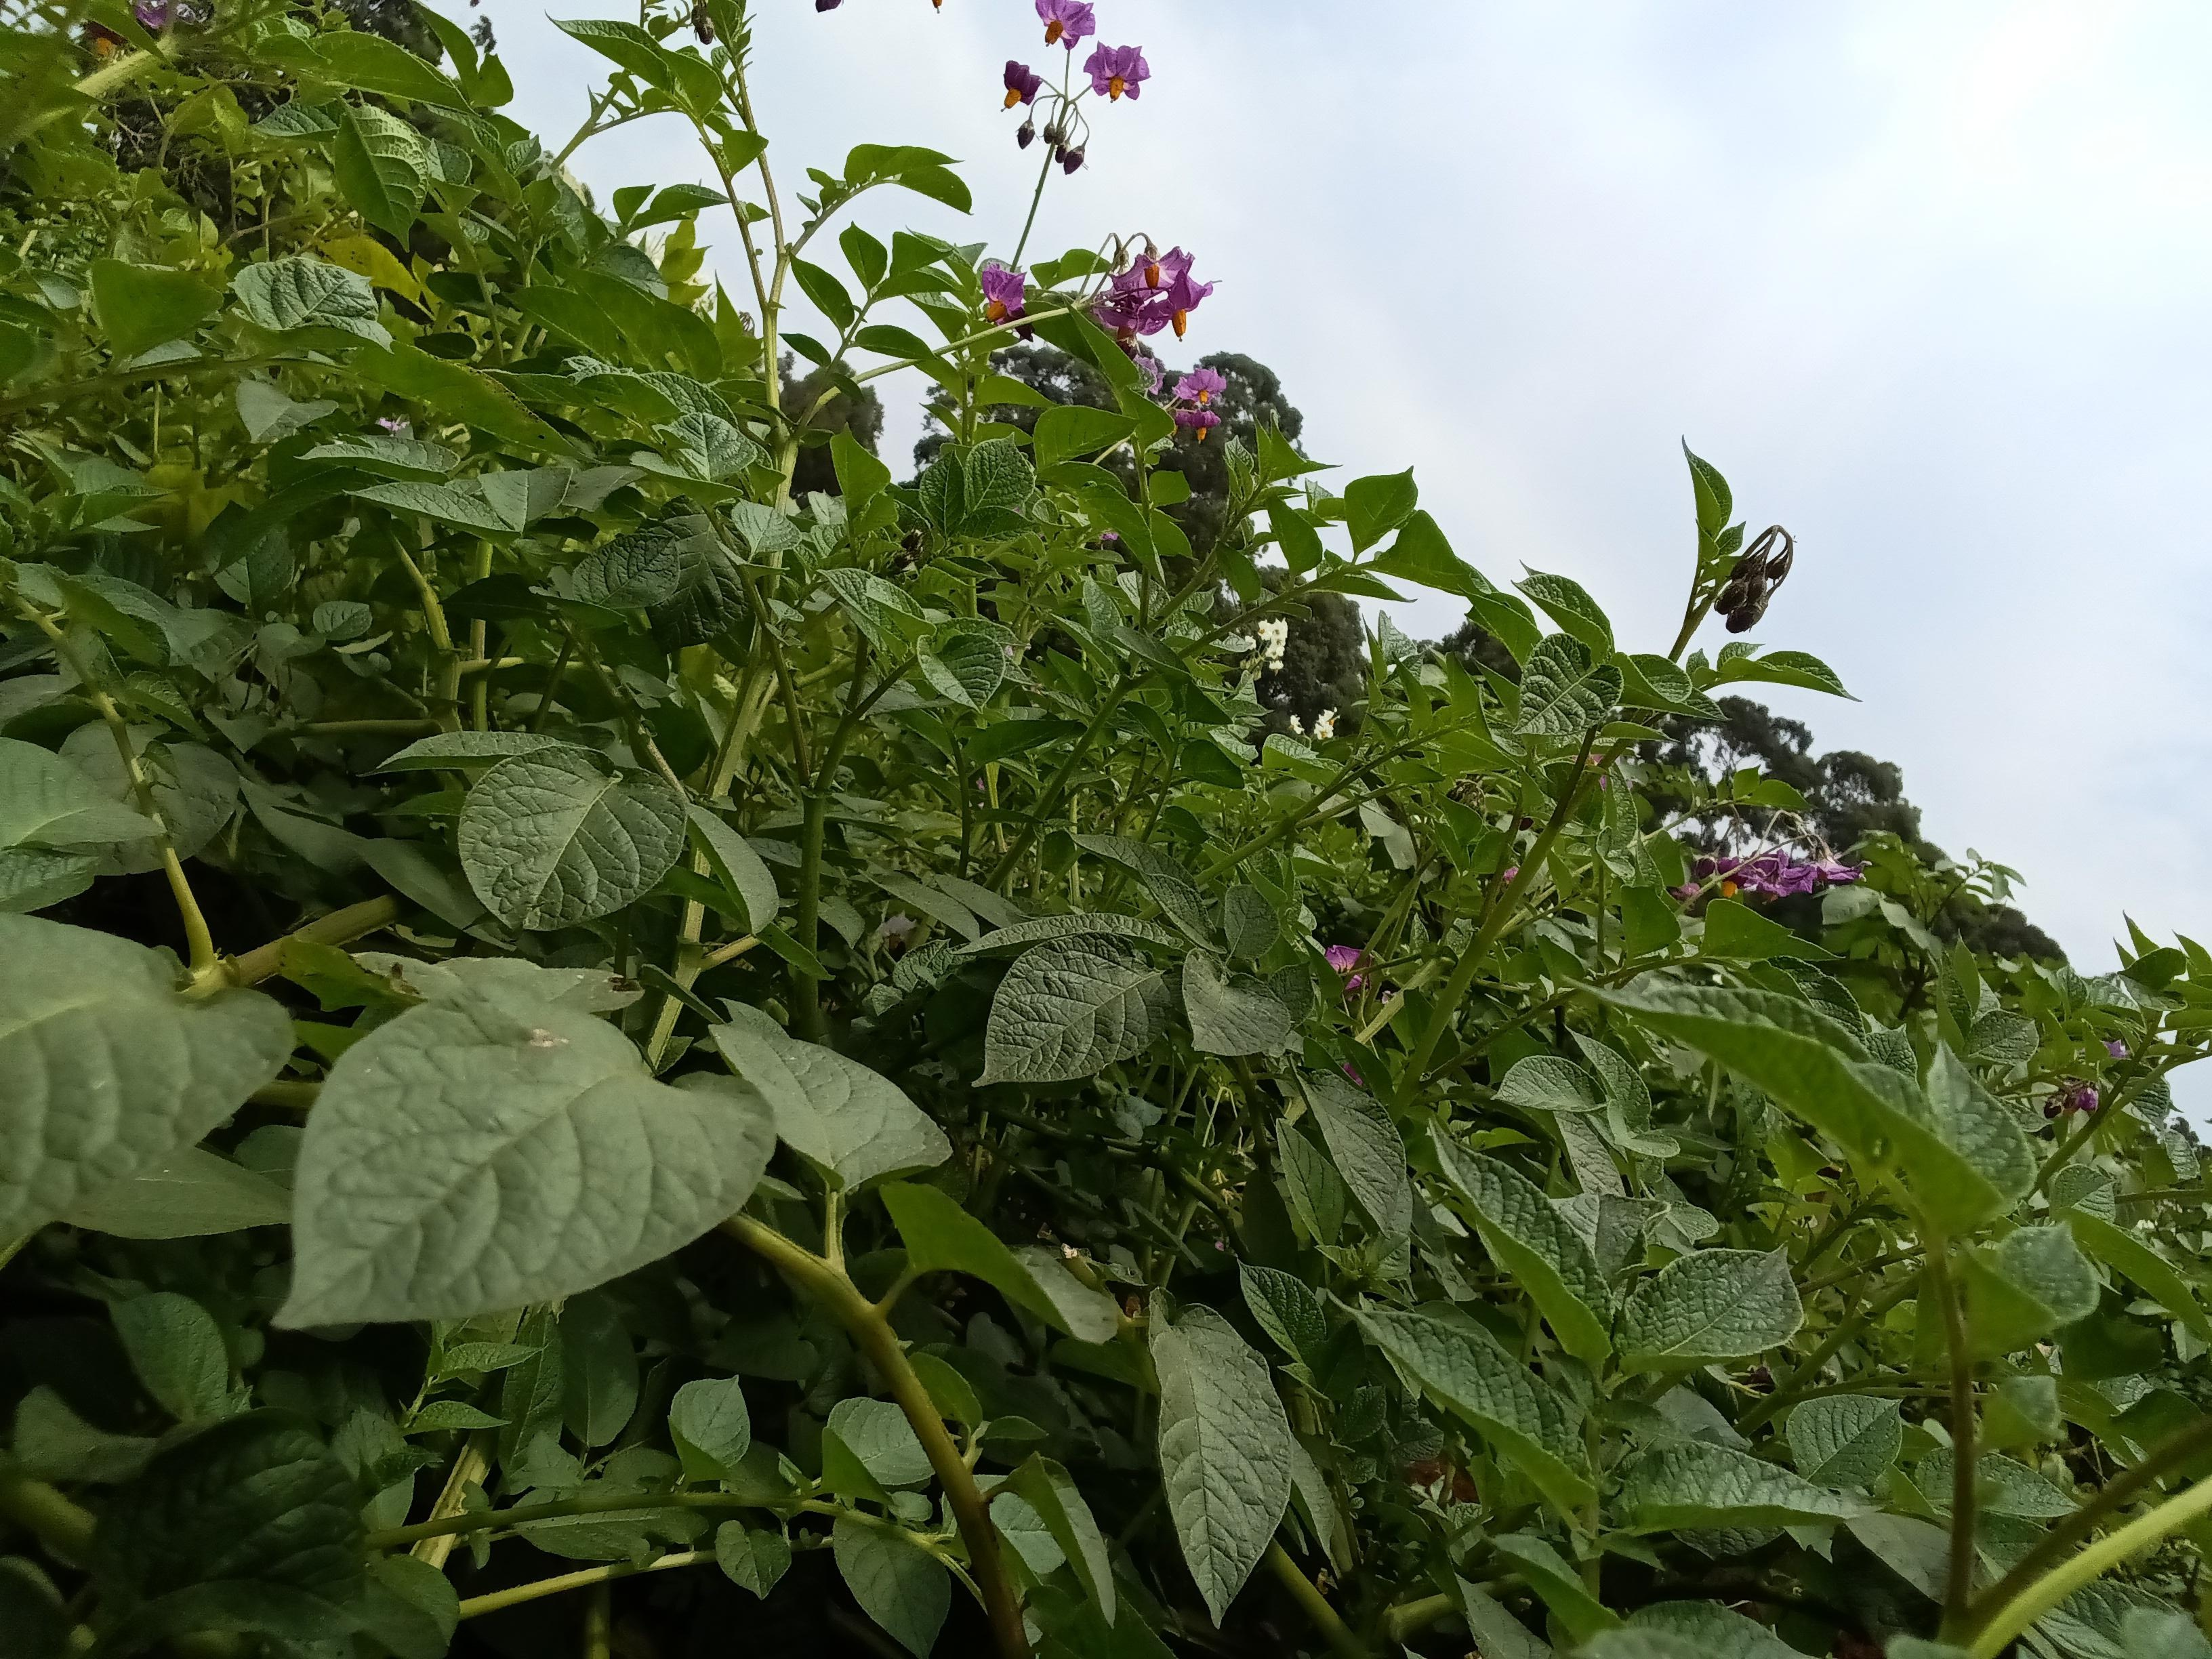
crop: potato
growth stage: maturity
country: Kenya
